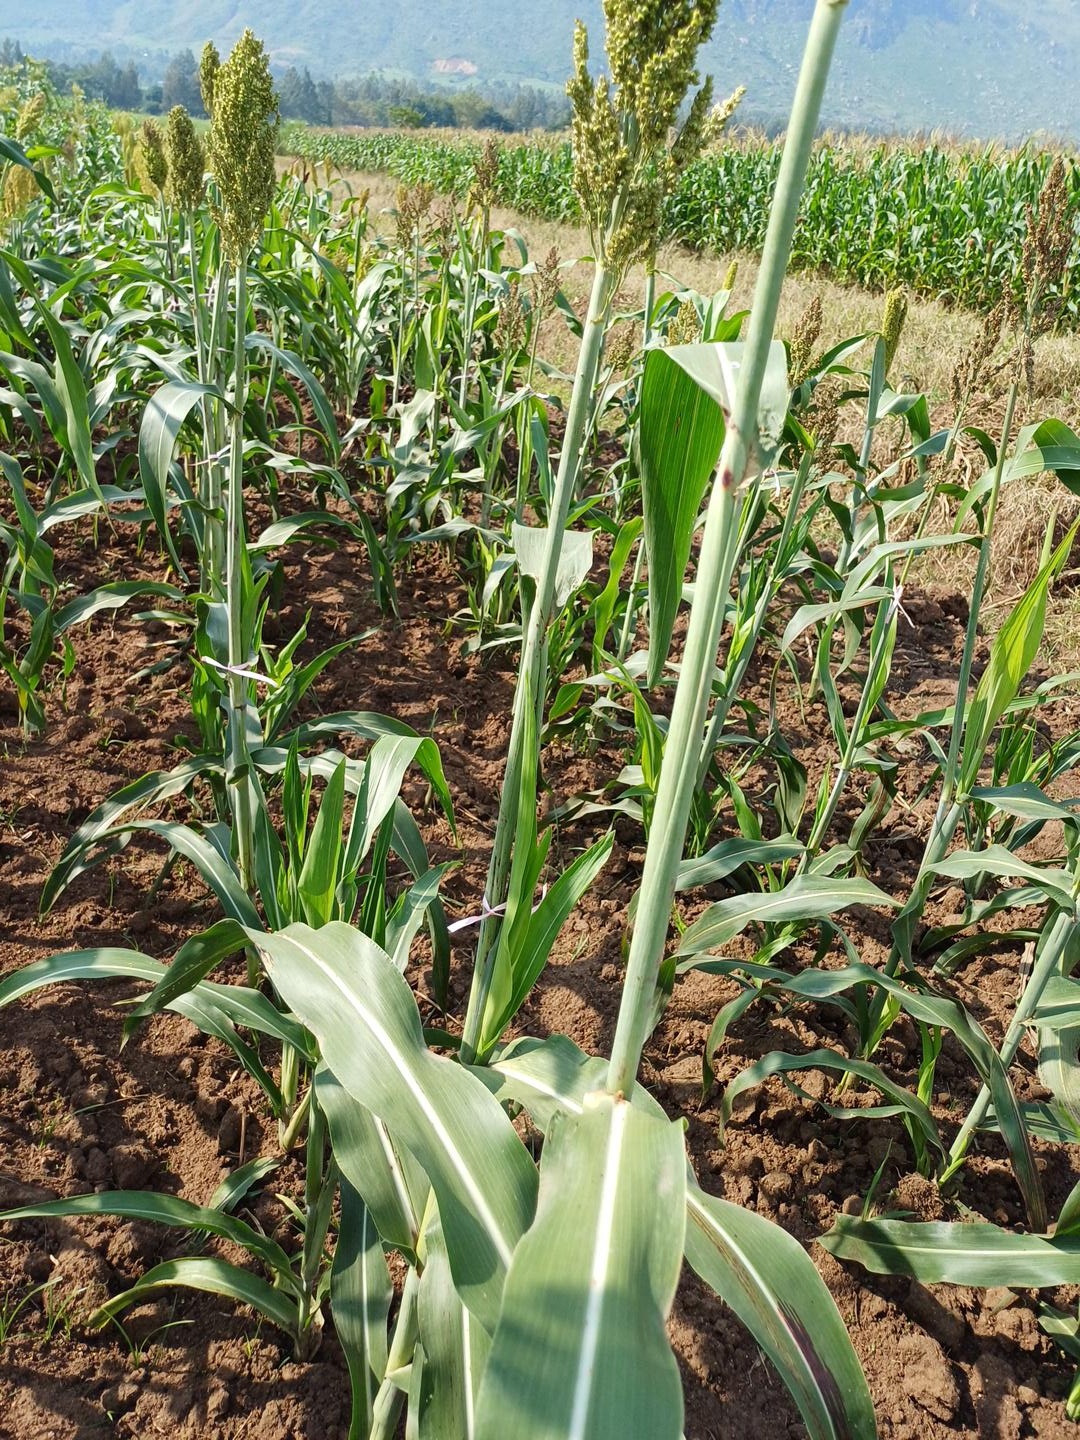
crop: sorghum
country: Kenya
